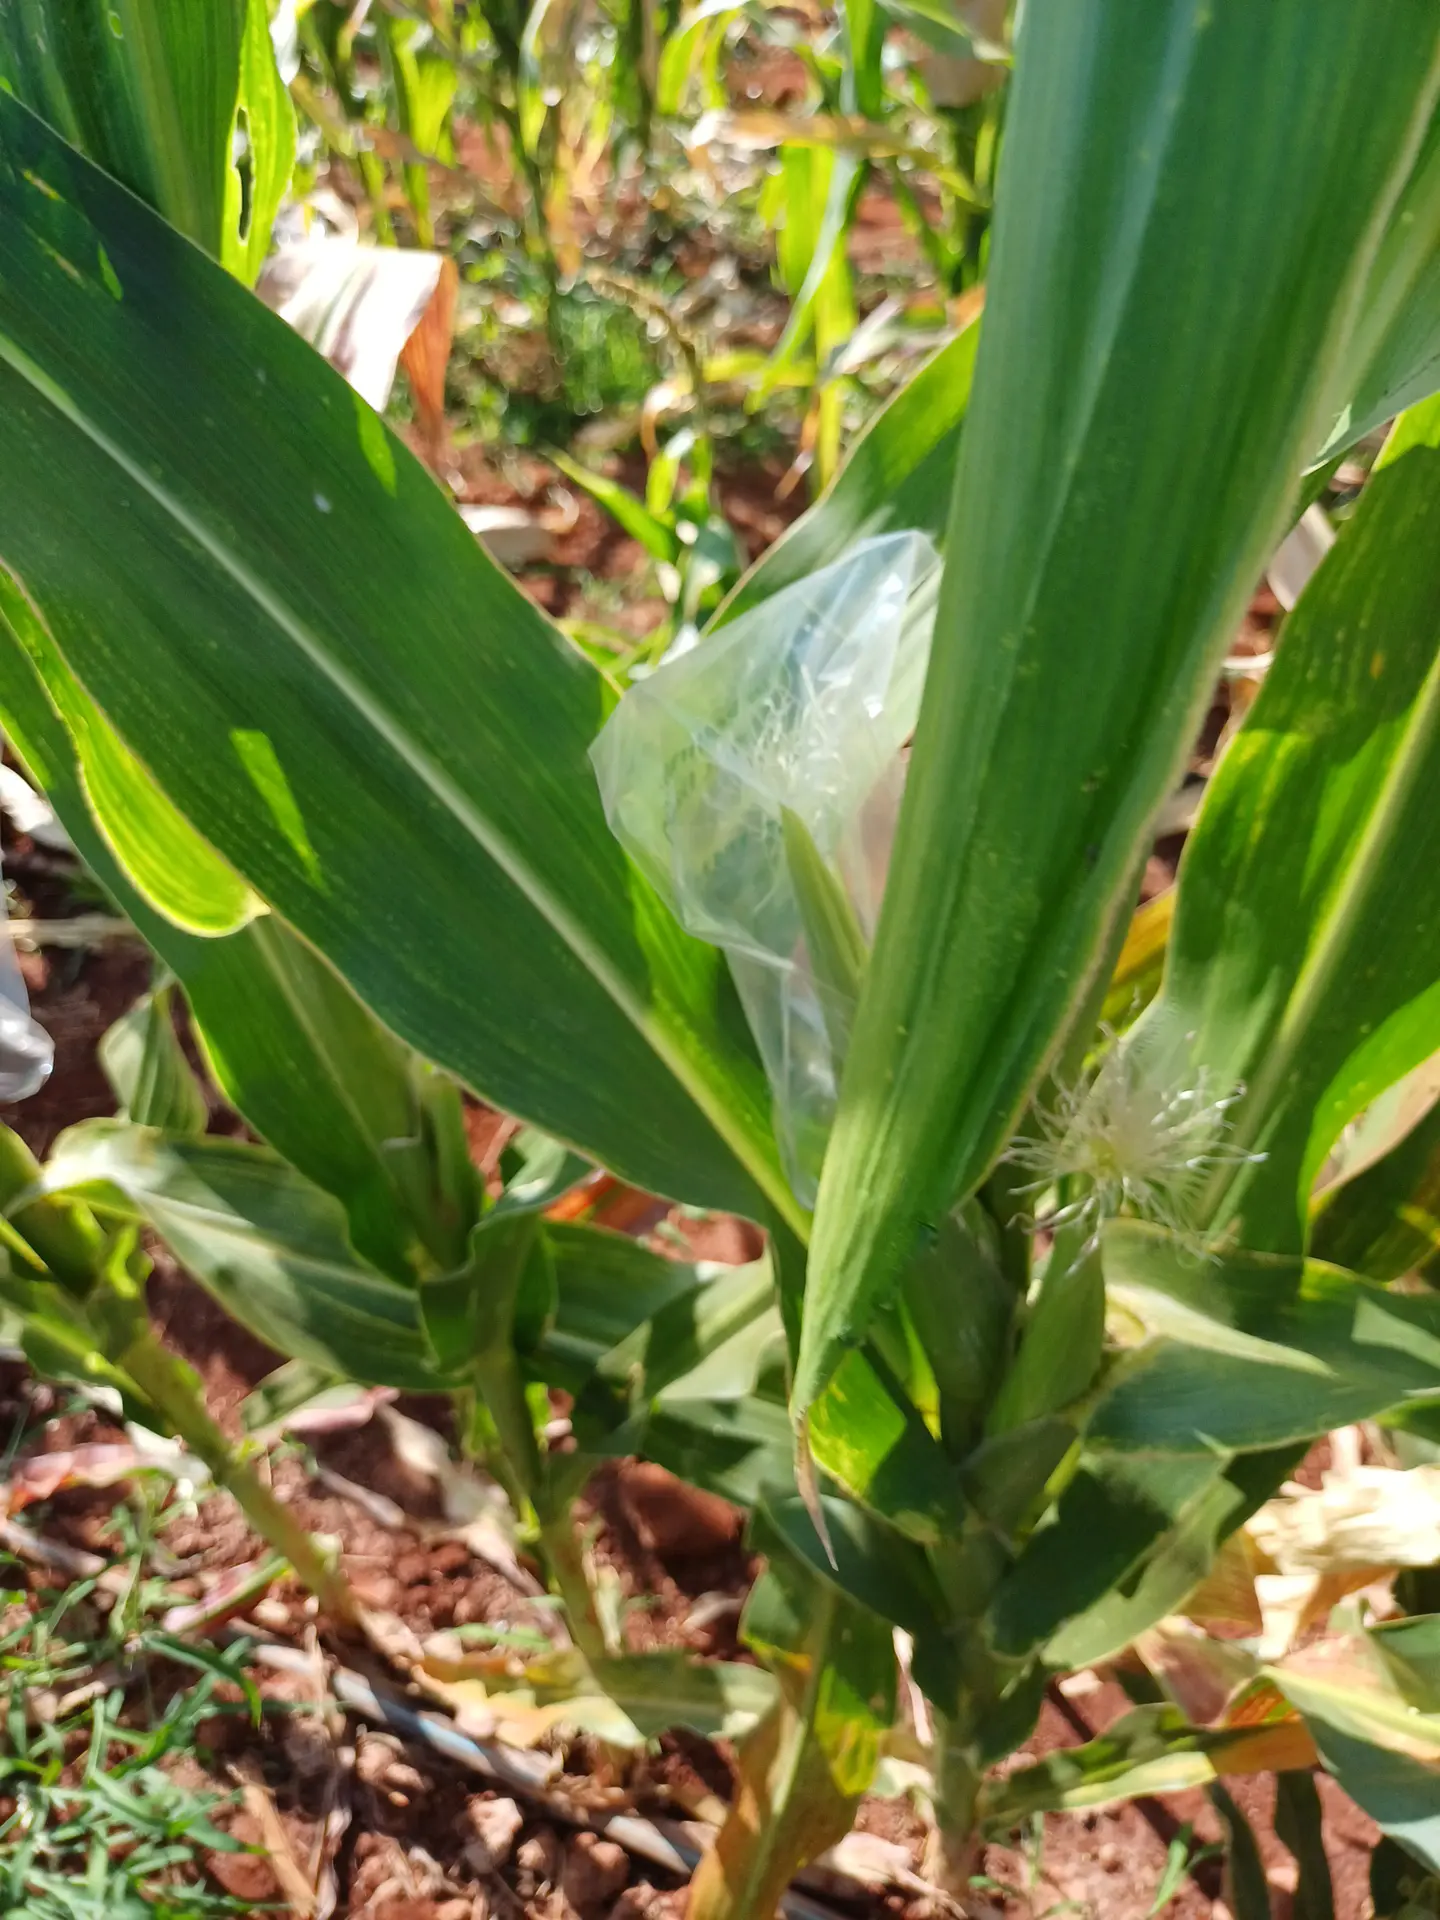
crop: maize
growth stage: flowering
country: Kenya
